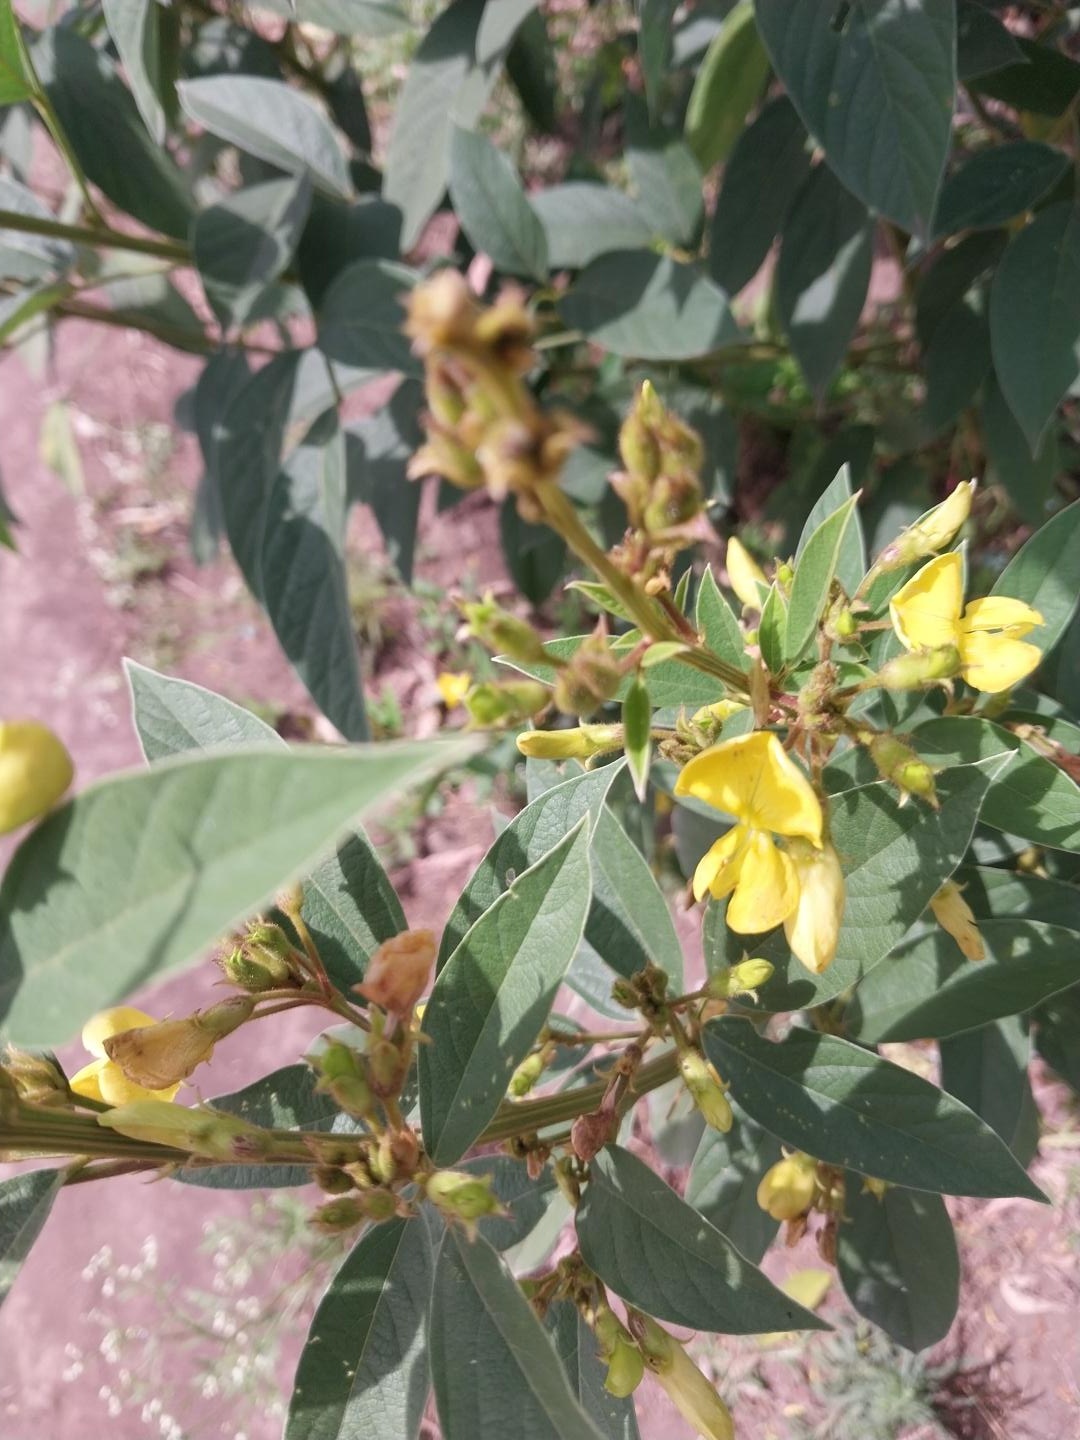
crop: sweet potato
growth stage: flowering
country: Tanzania
